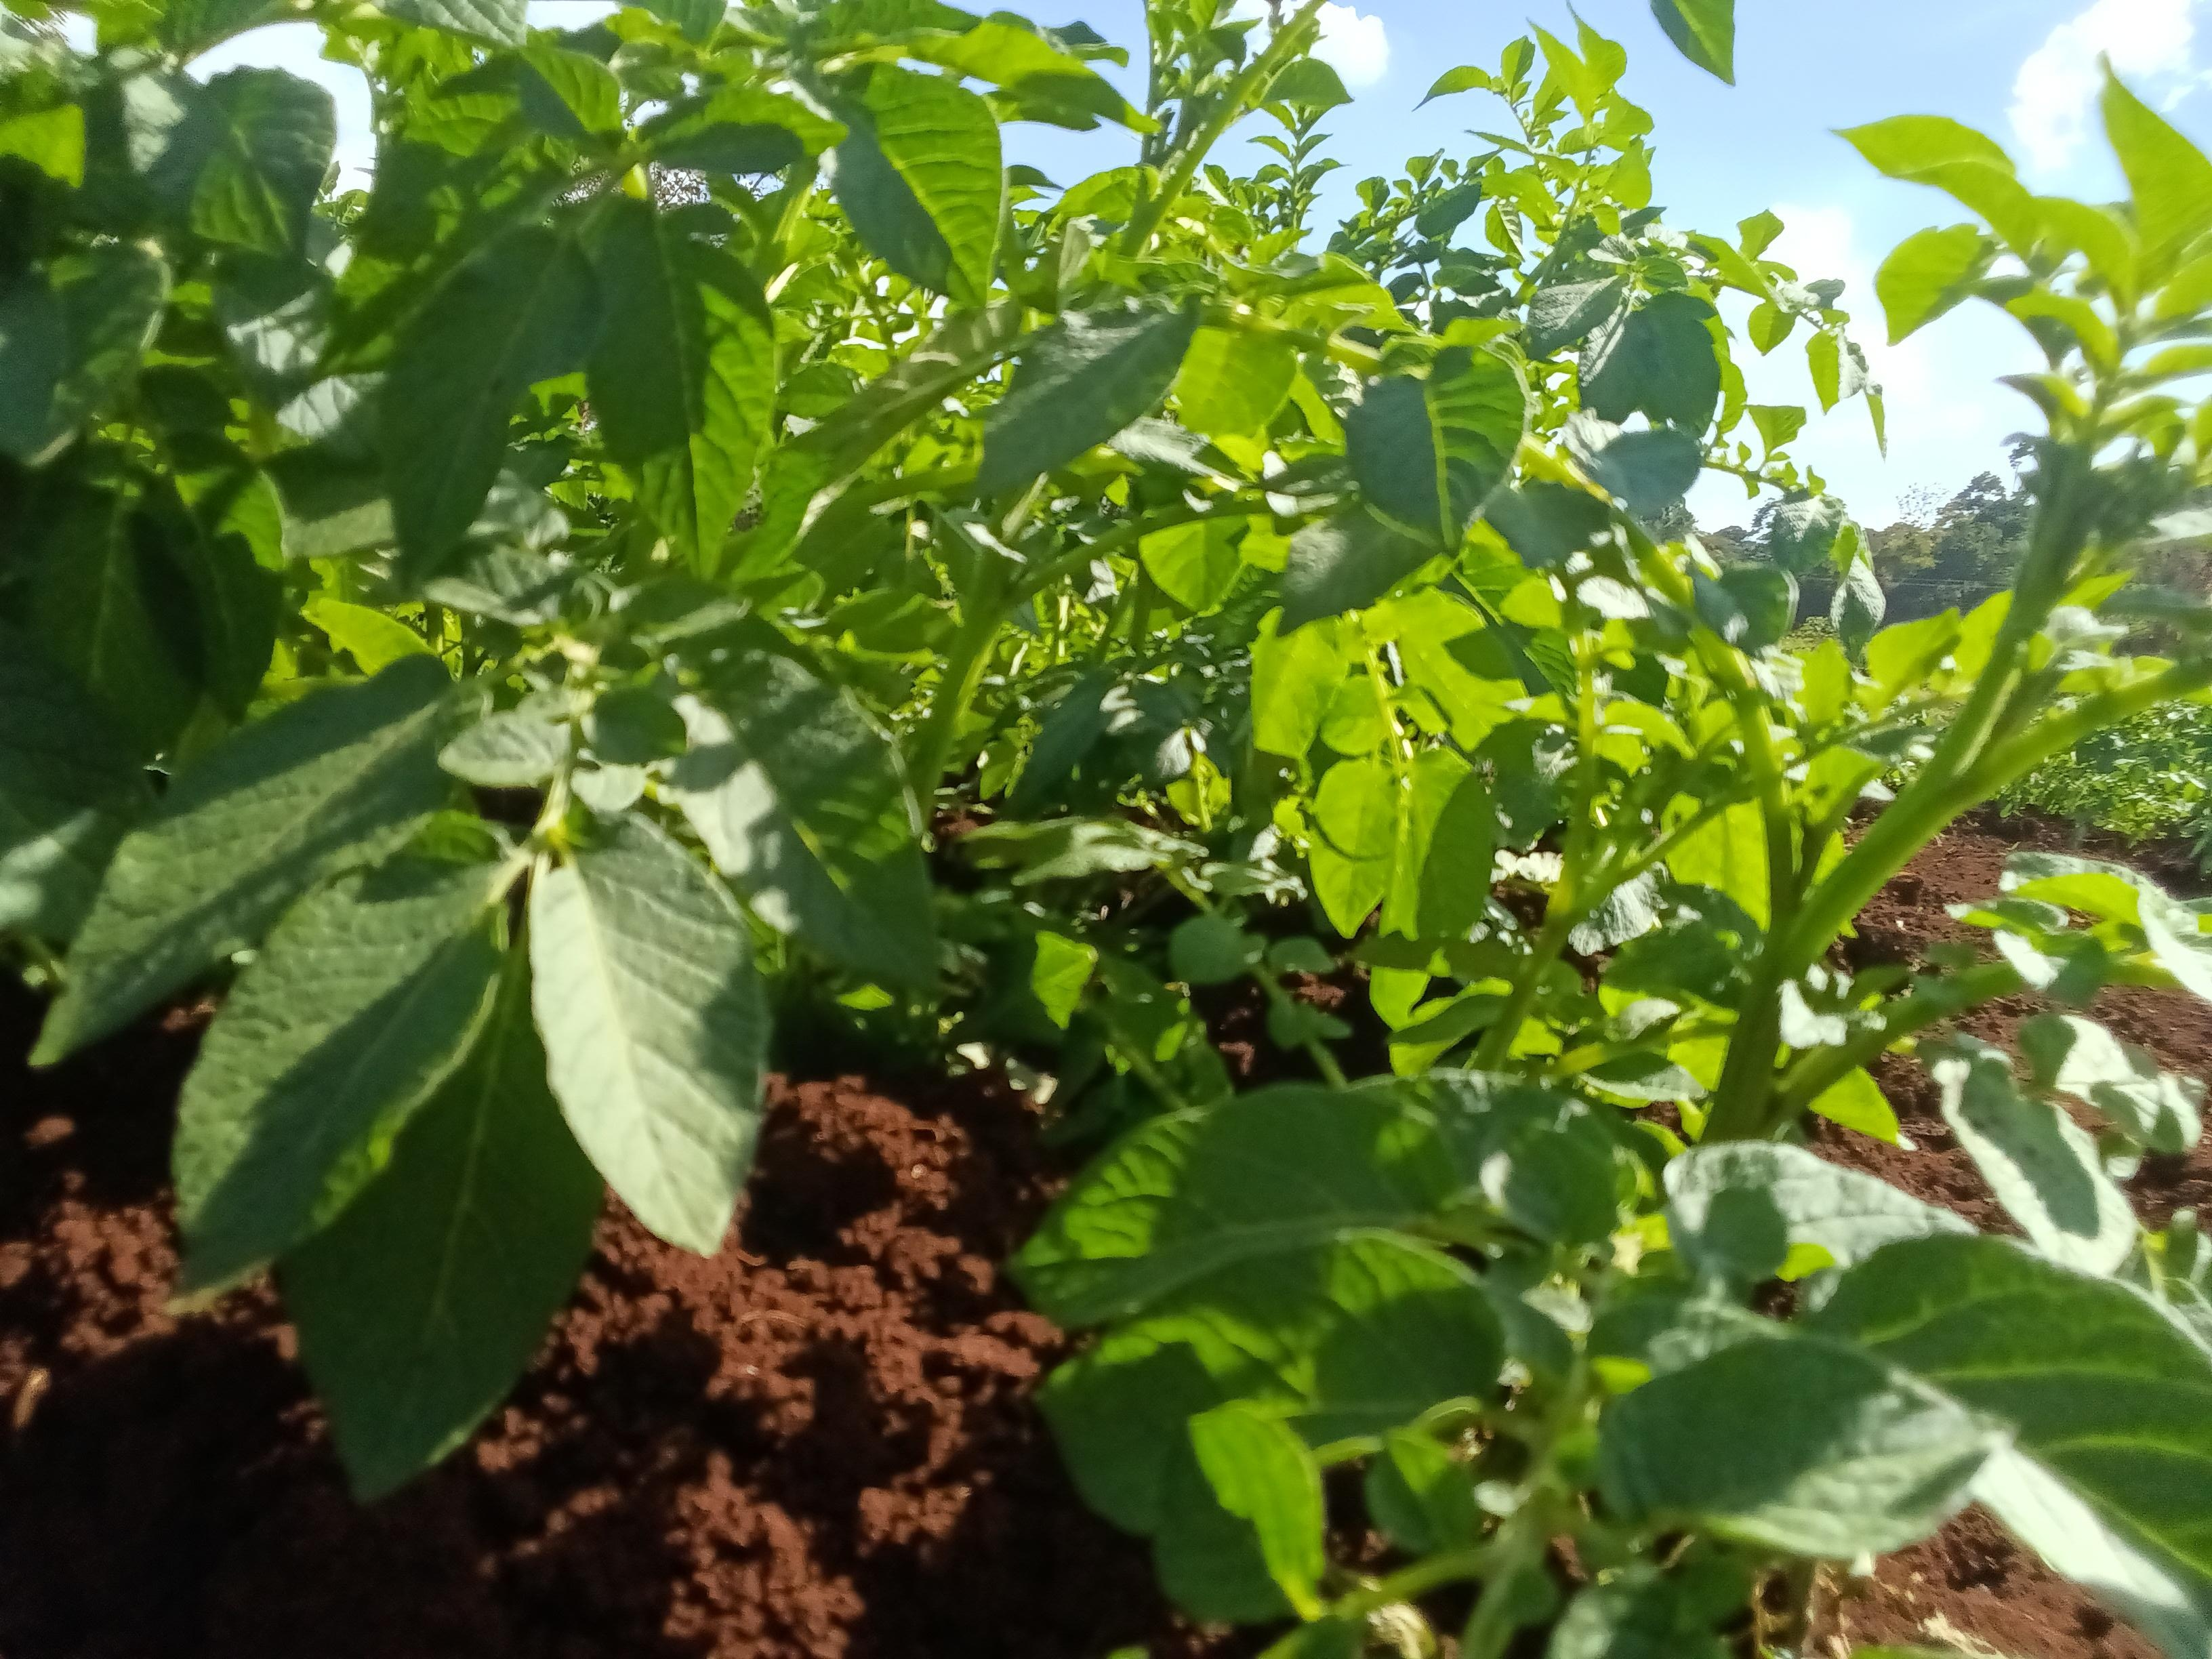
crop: potato
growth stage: vegetative
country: Kenya
